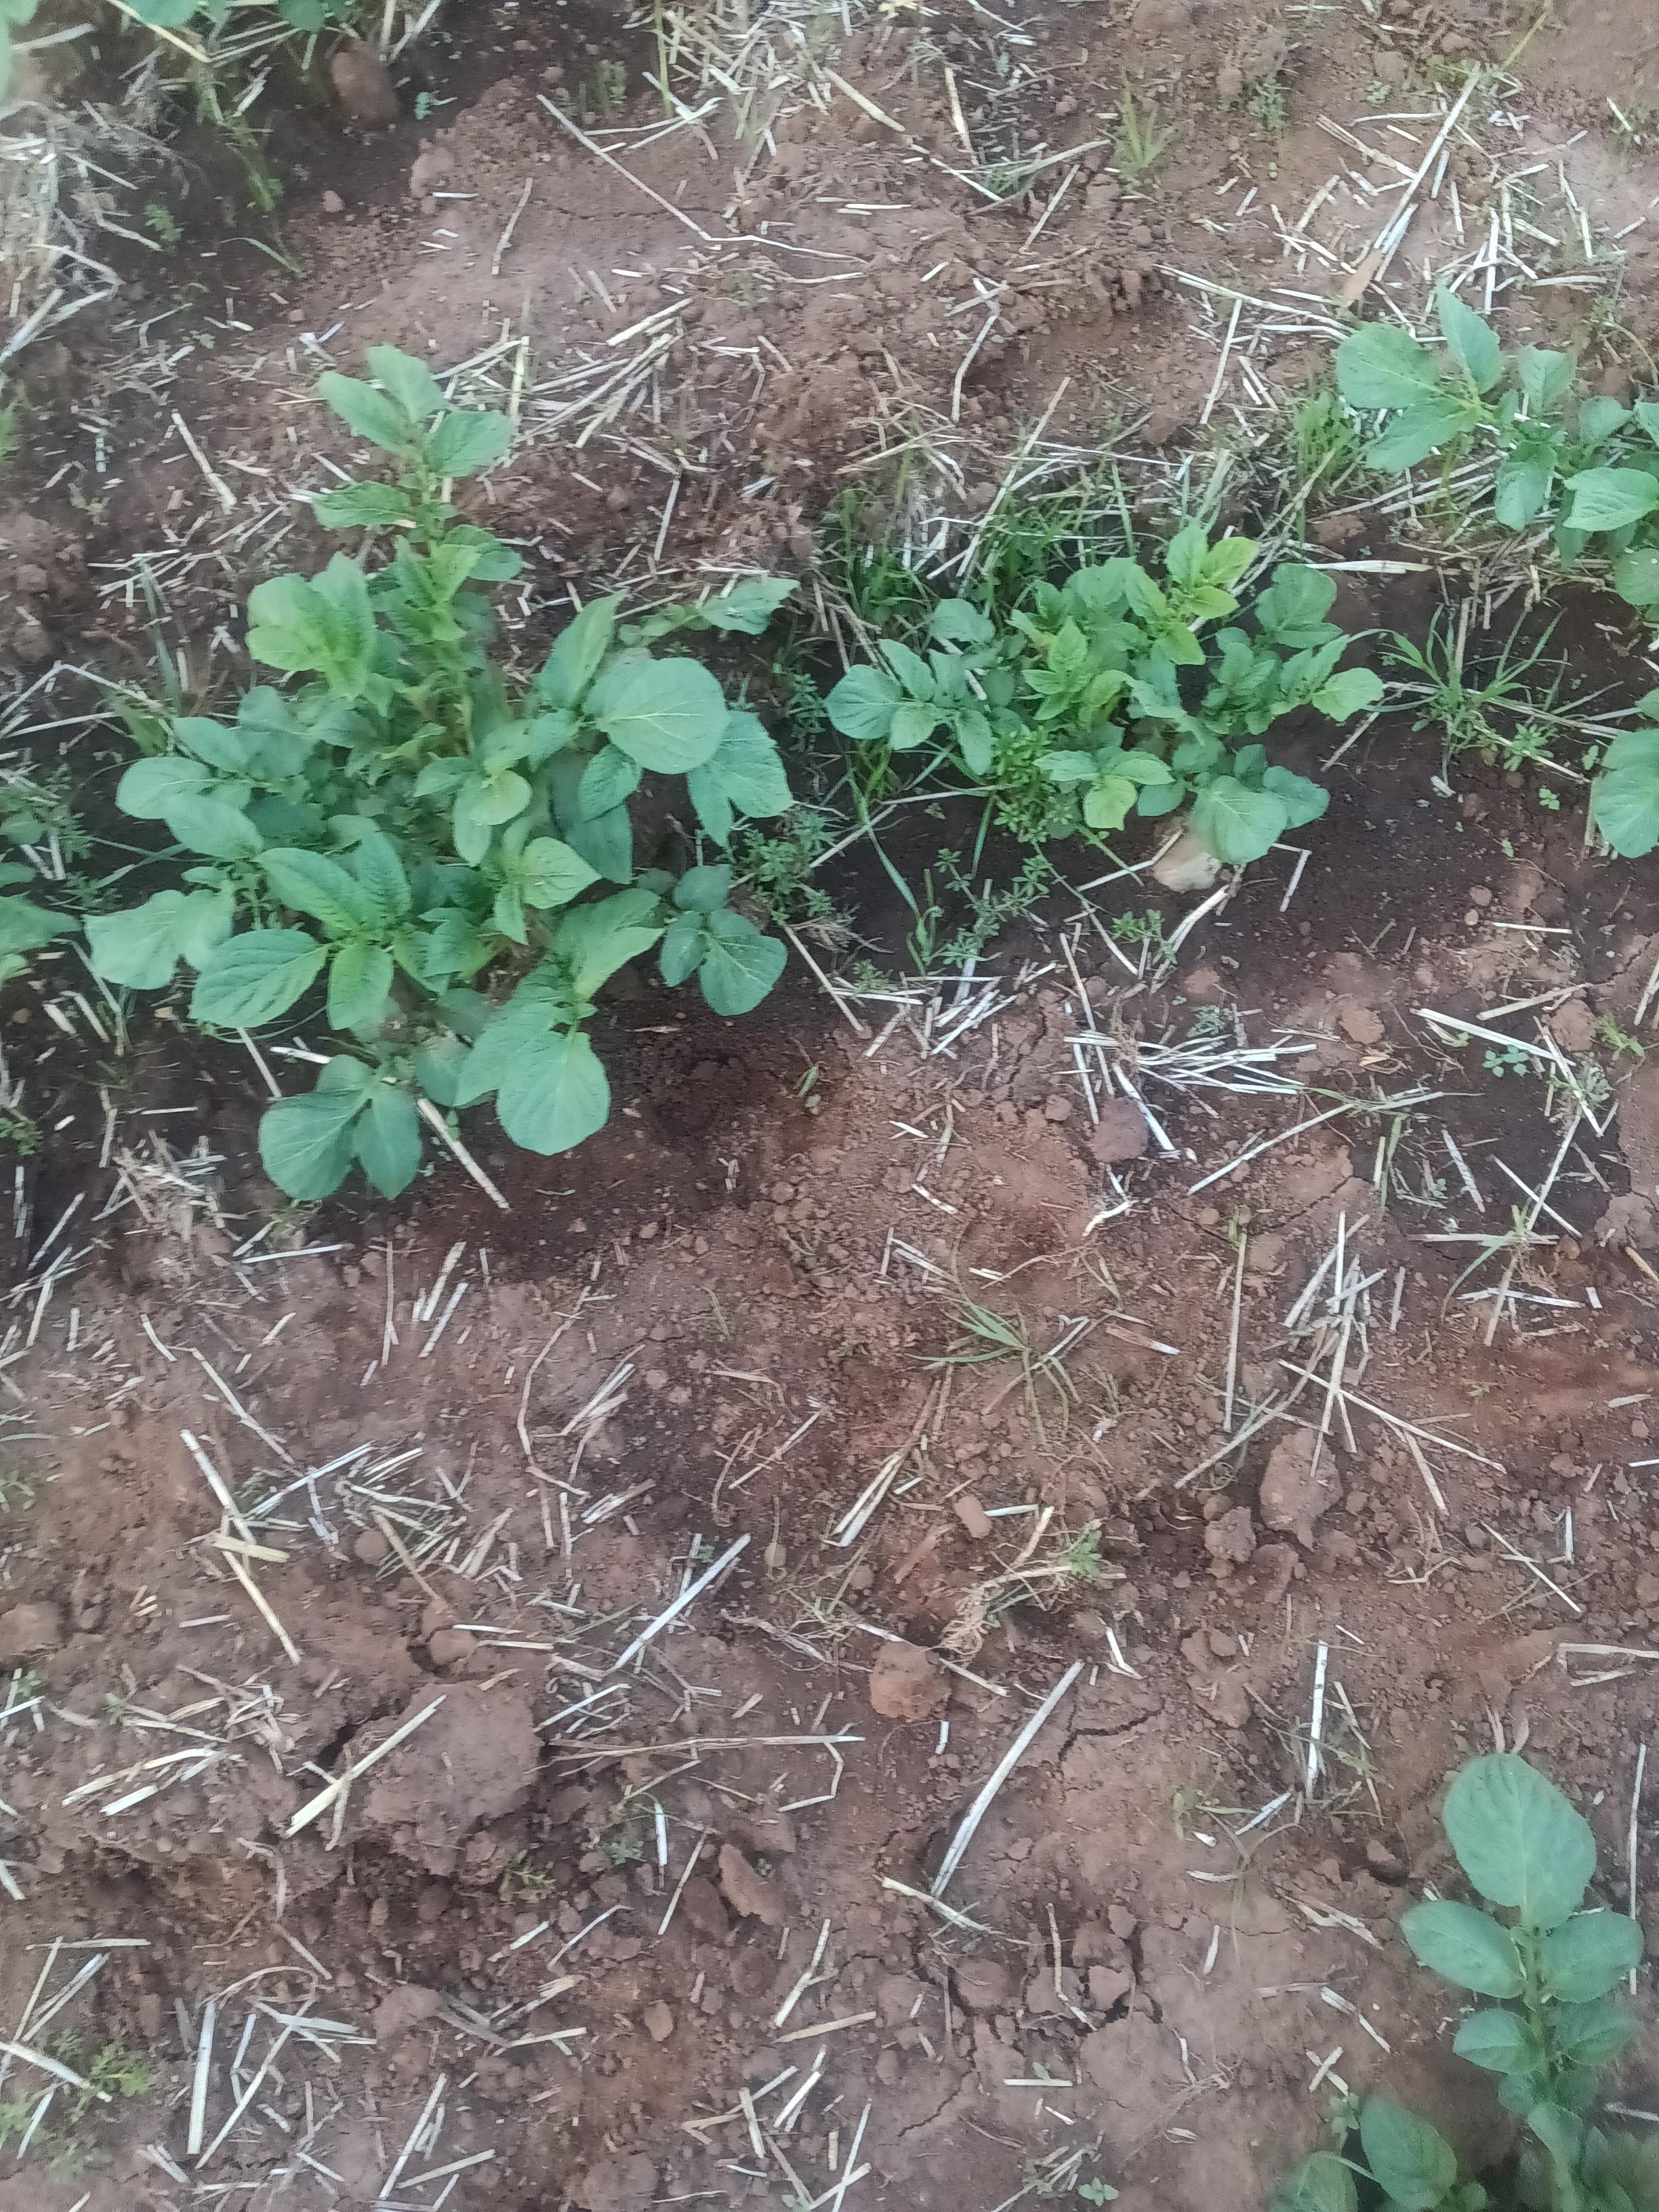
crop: potato
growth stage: emergence
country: Kenya
